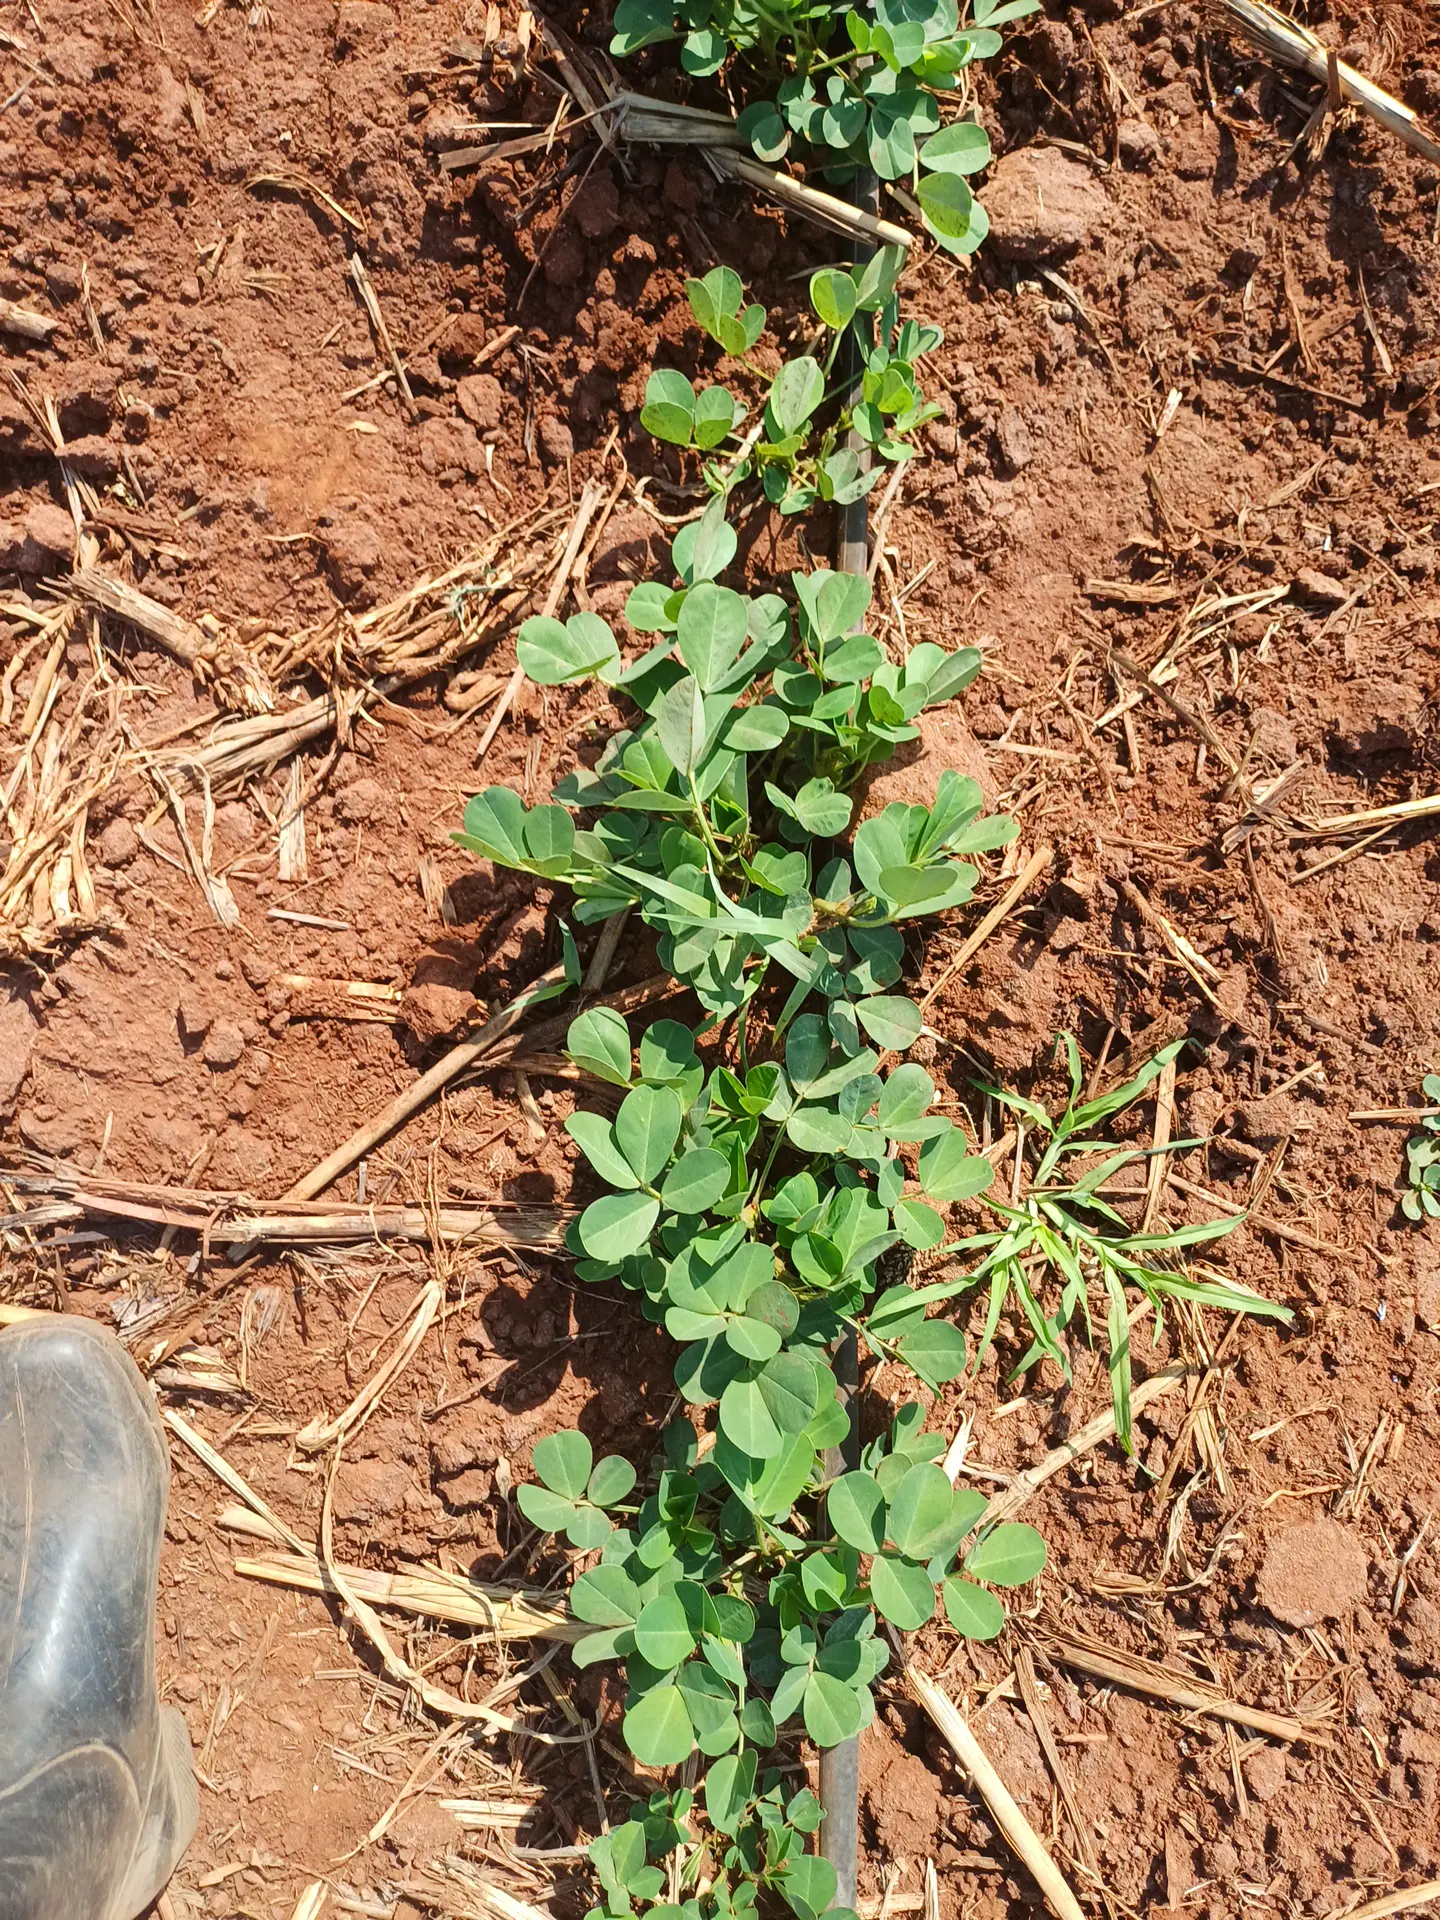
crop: groundnut
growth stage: vegetative
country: Kenya
